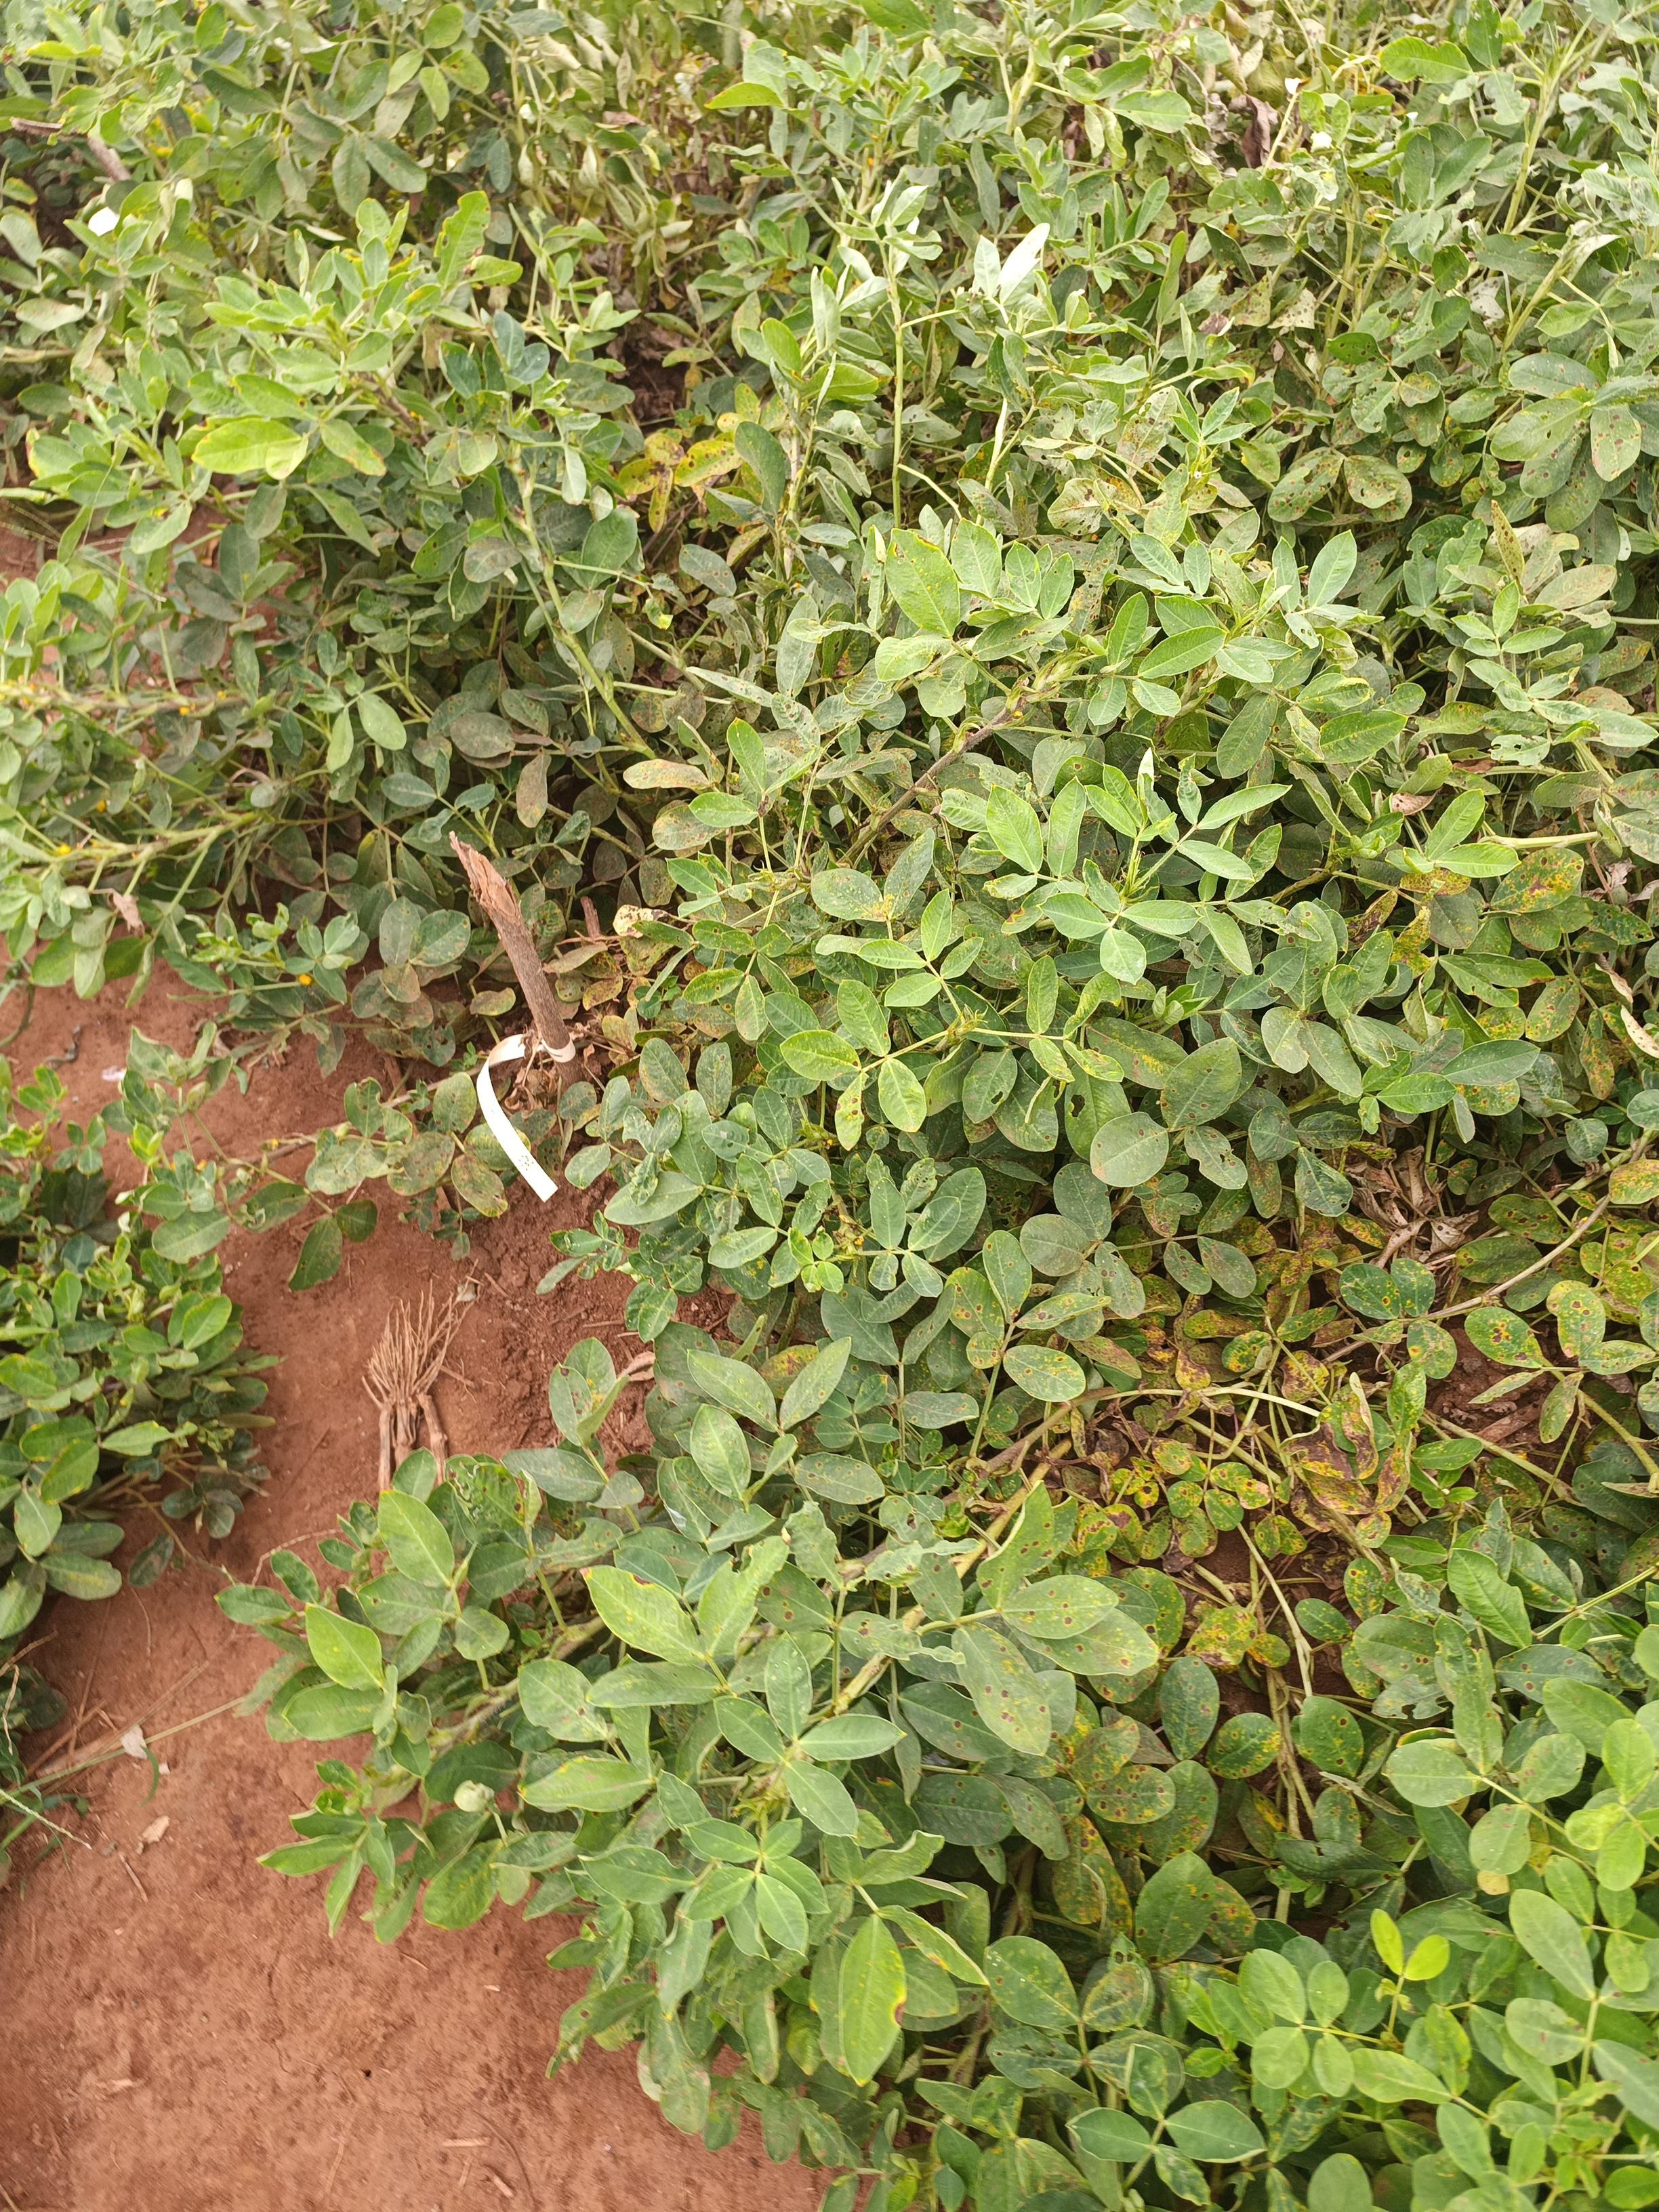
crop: groundnut
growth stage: pegging
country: Kenya
